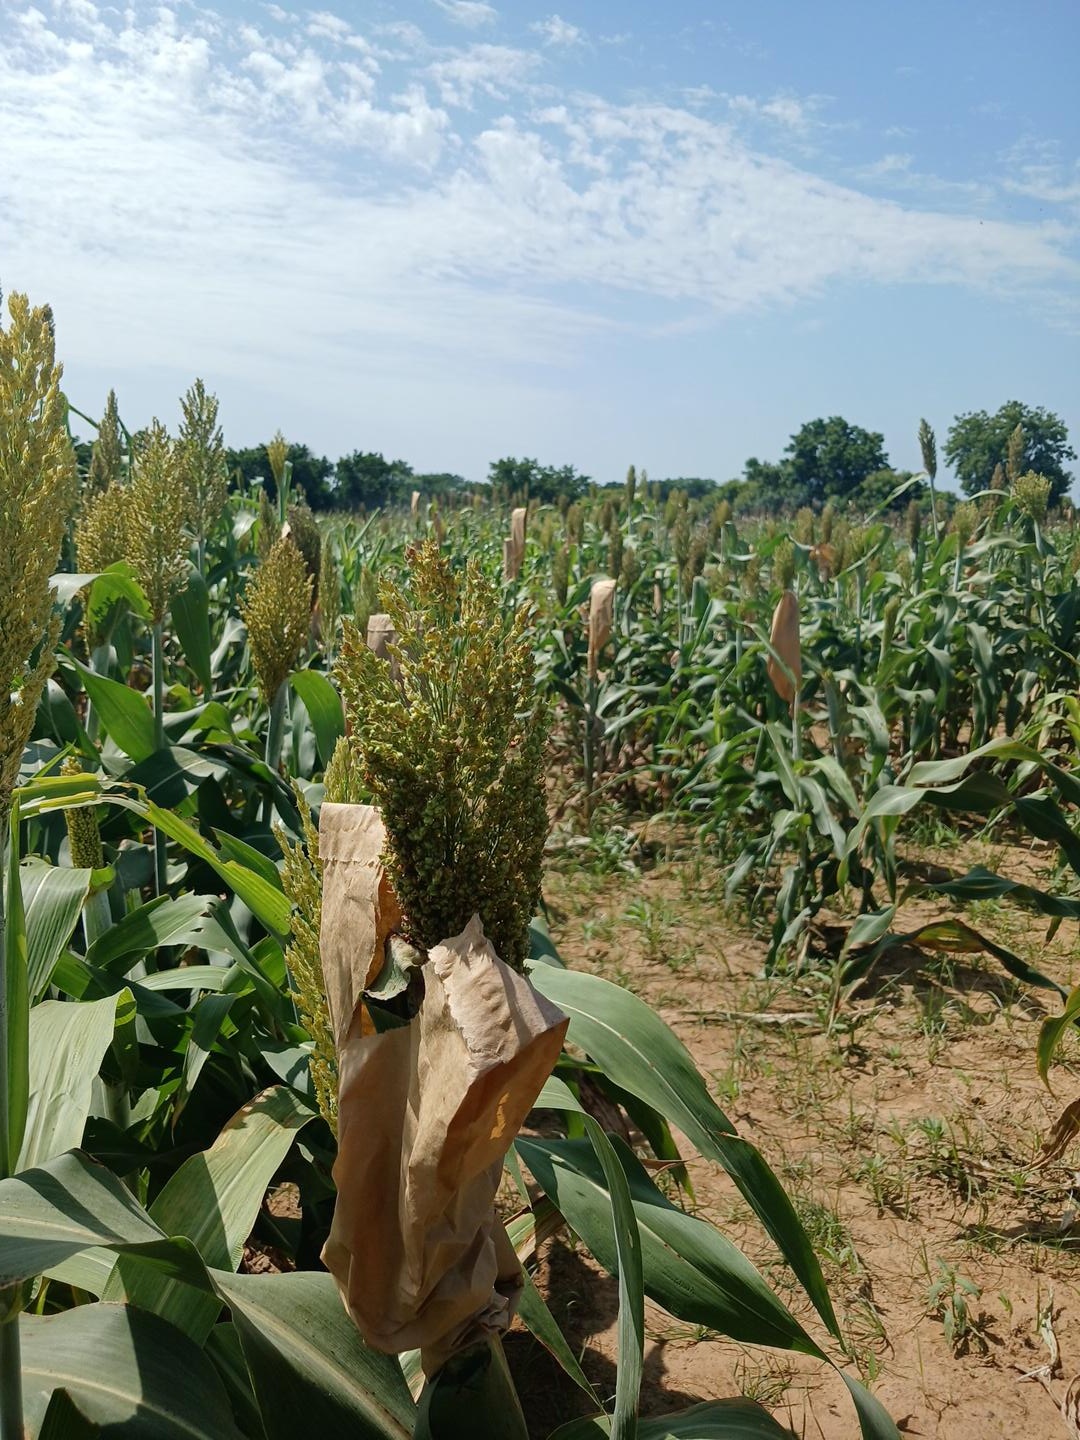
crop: sorghum
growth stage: filling grain
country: Senegal
